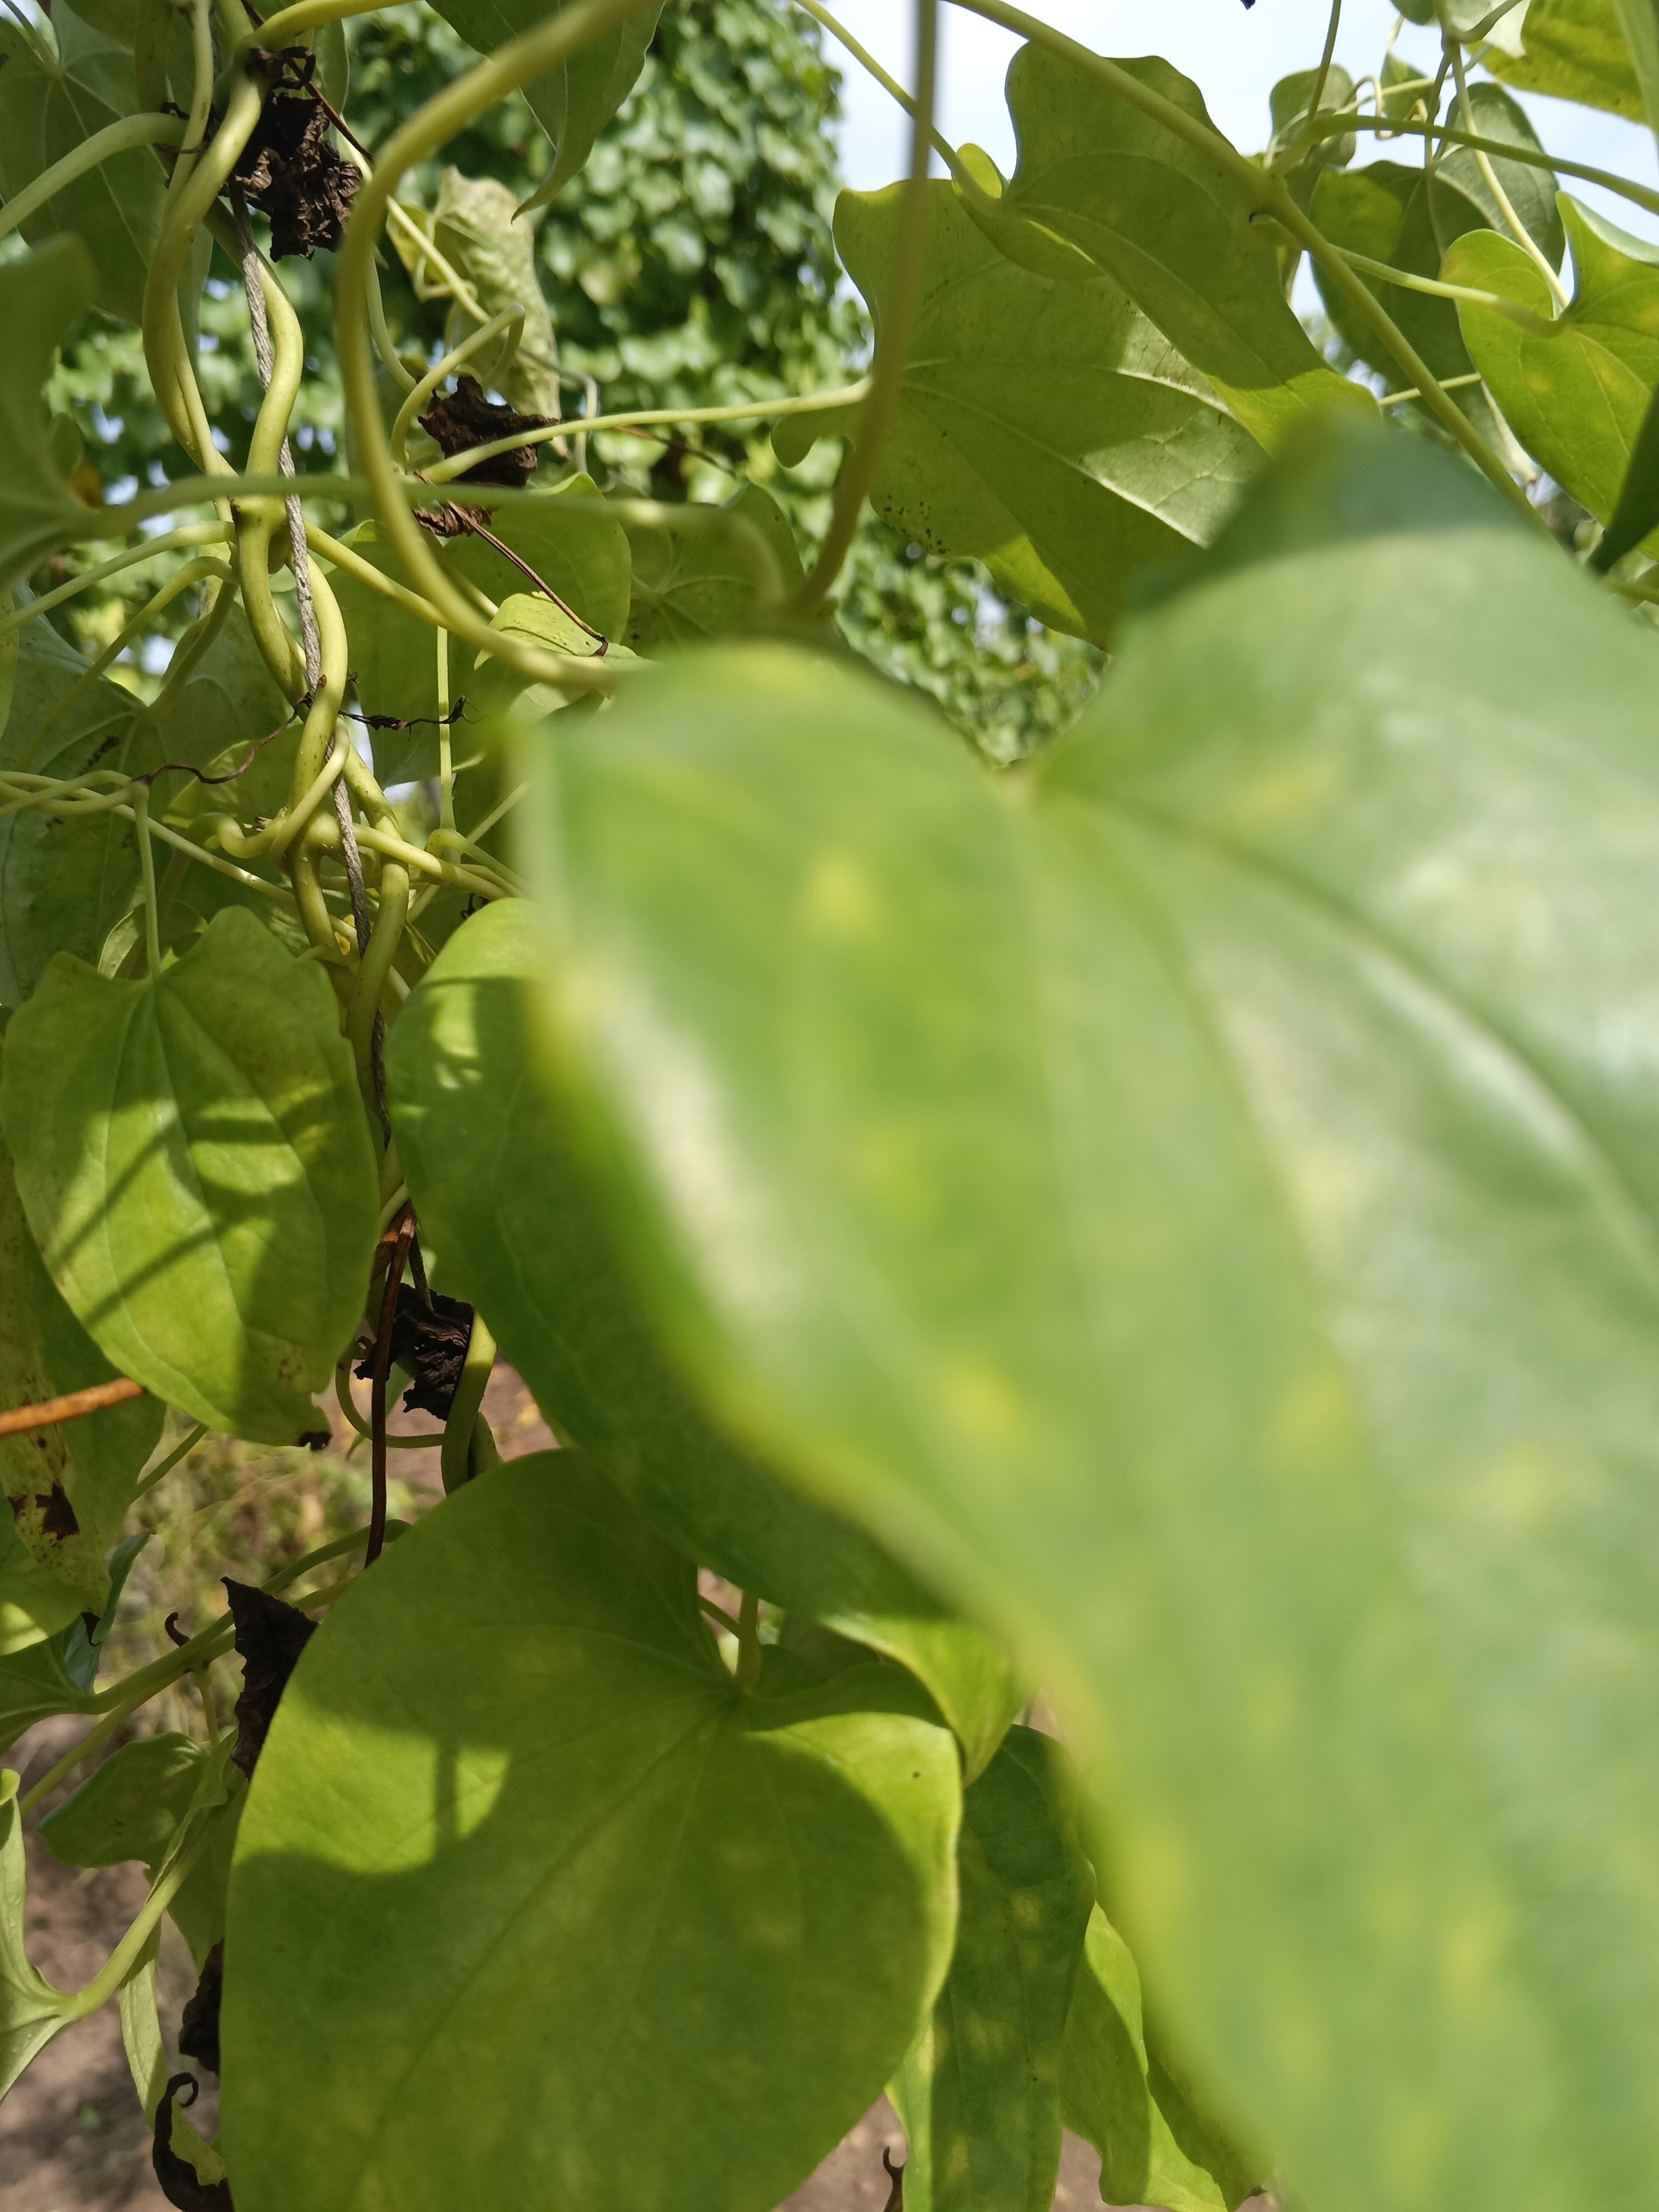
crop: yam
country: Nigeria
